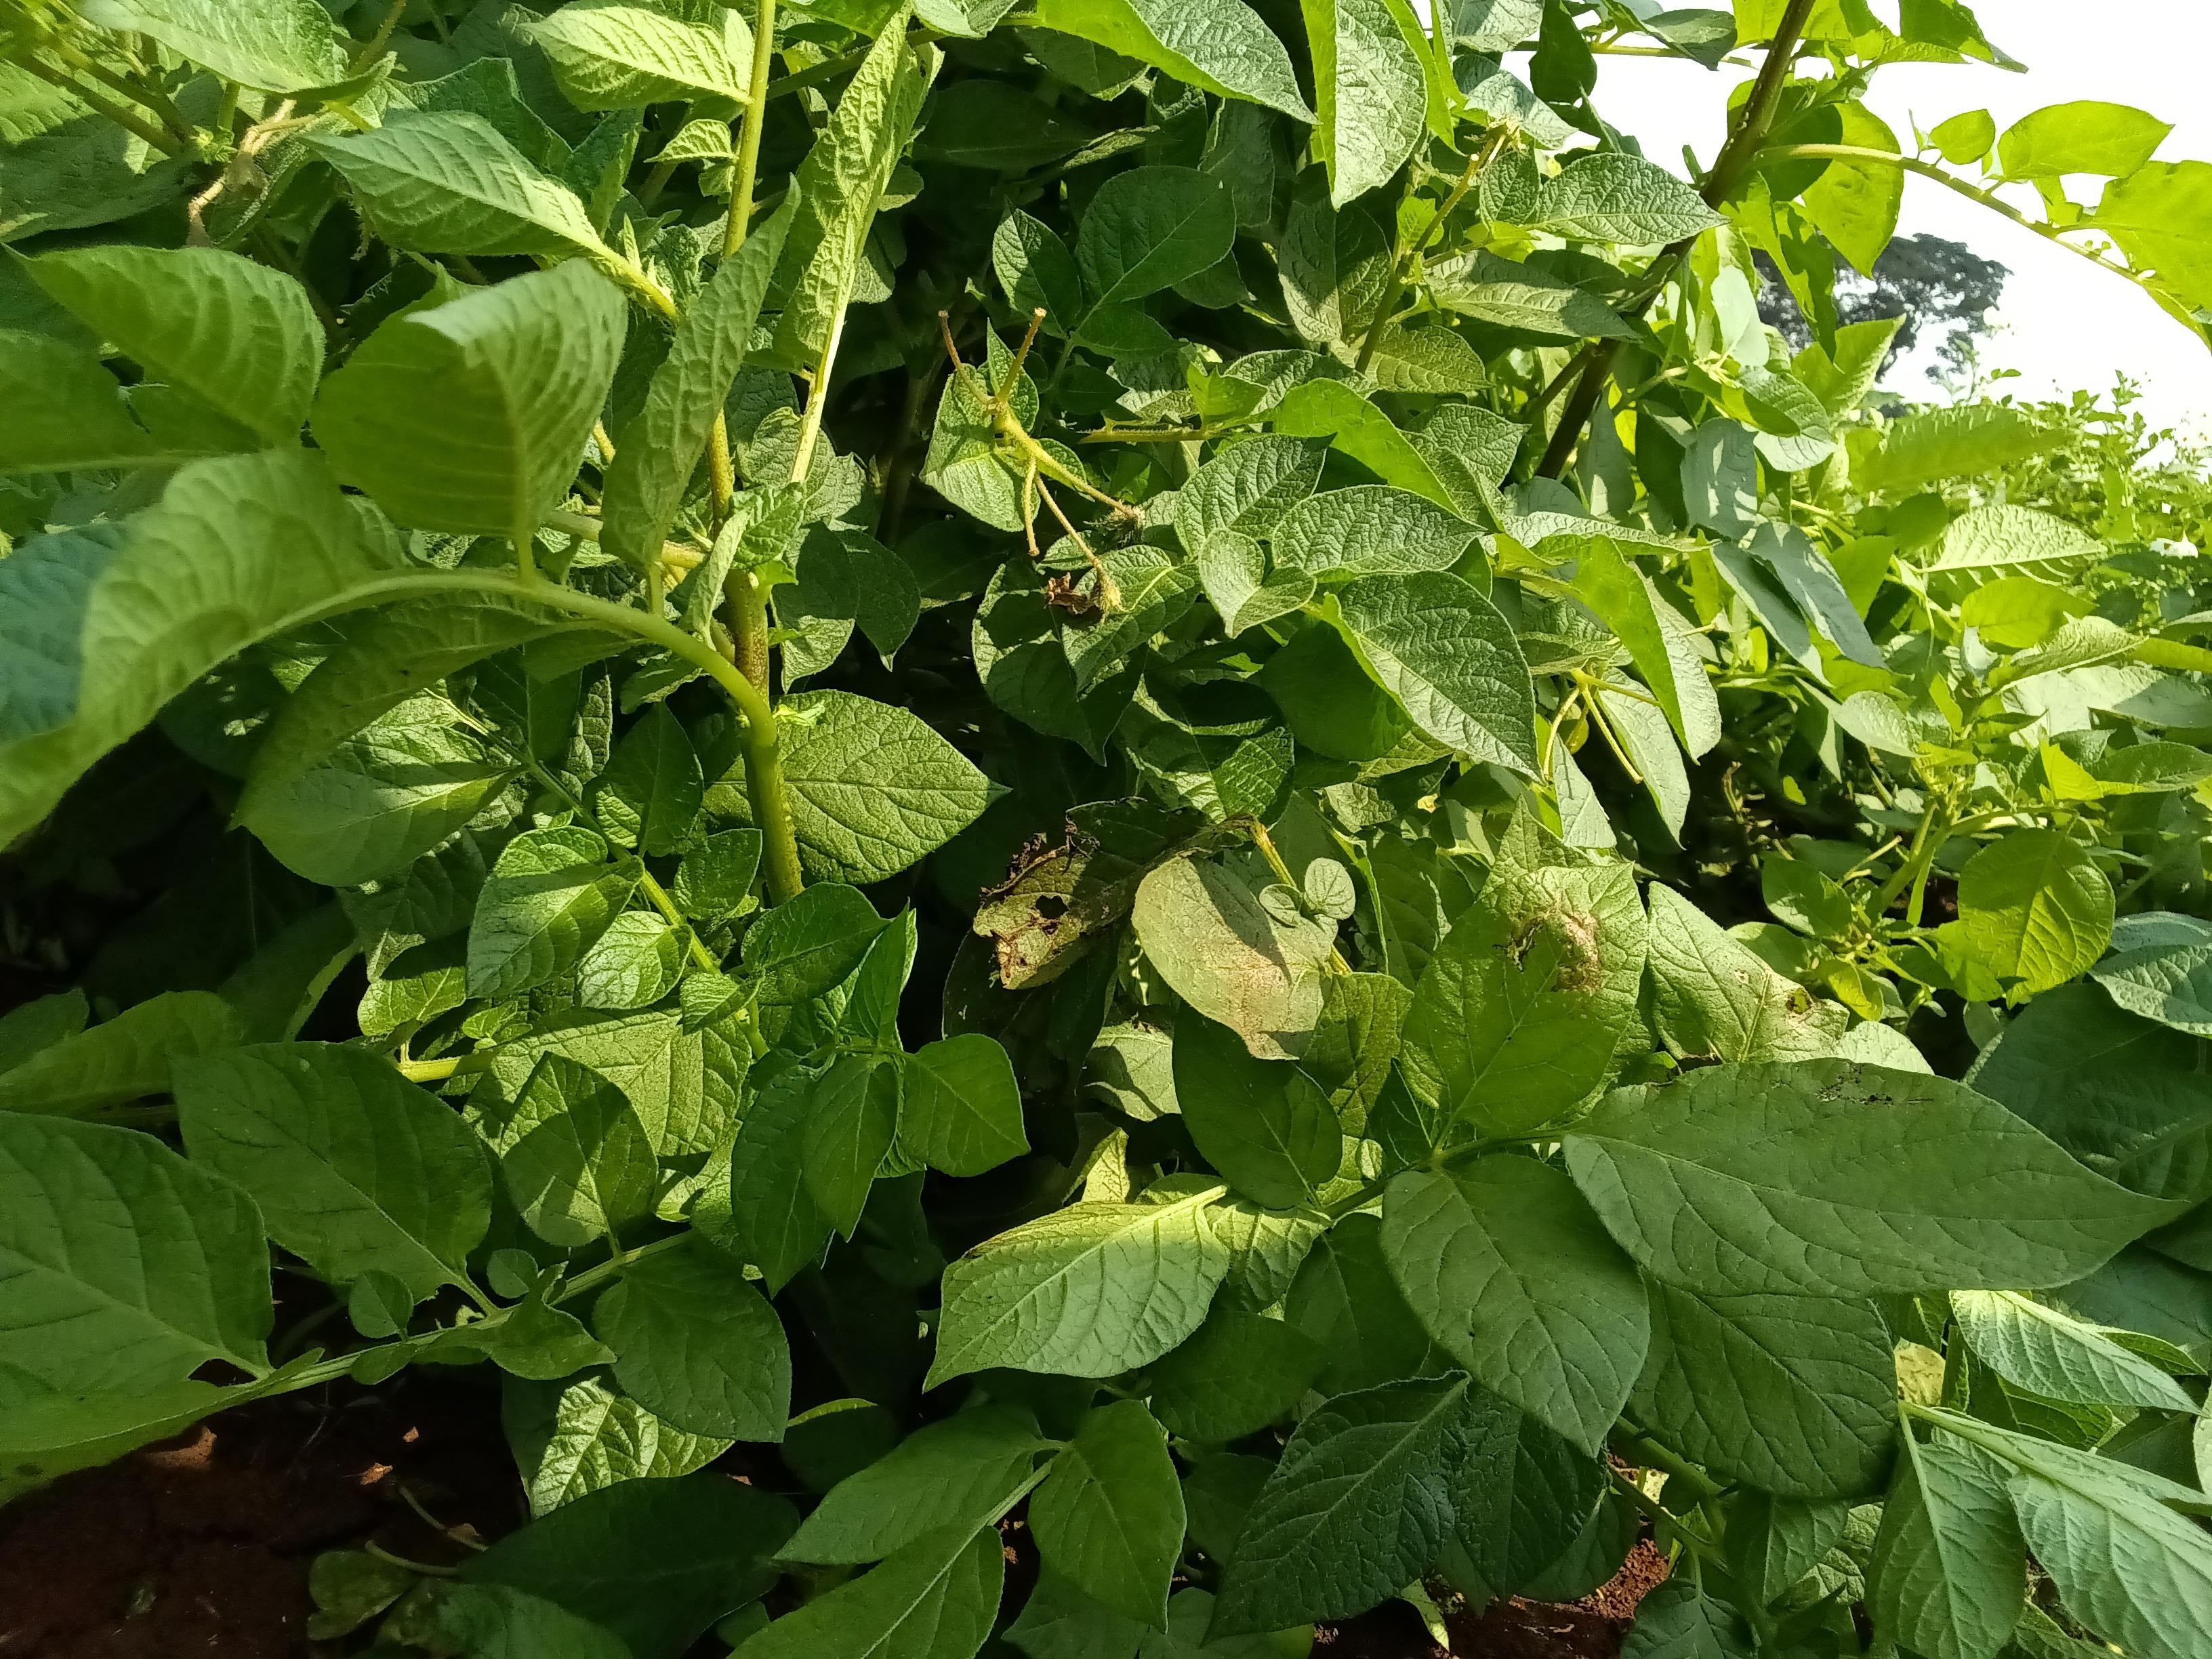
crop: potato
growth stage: maturity
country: Kenya
